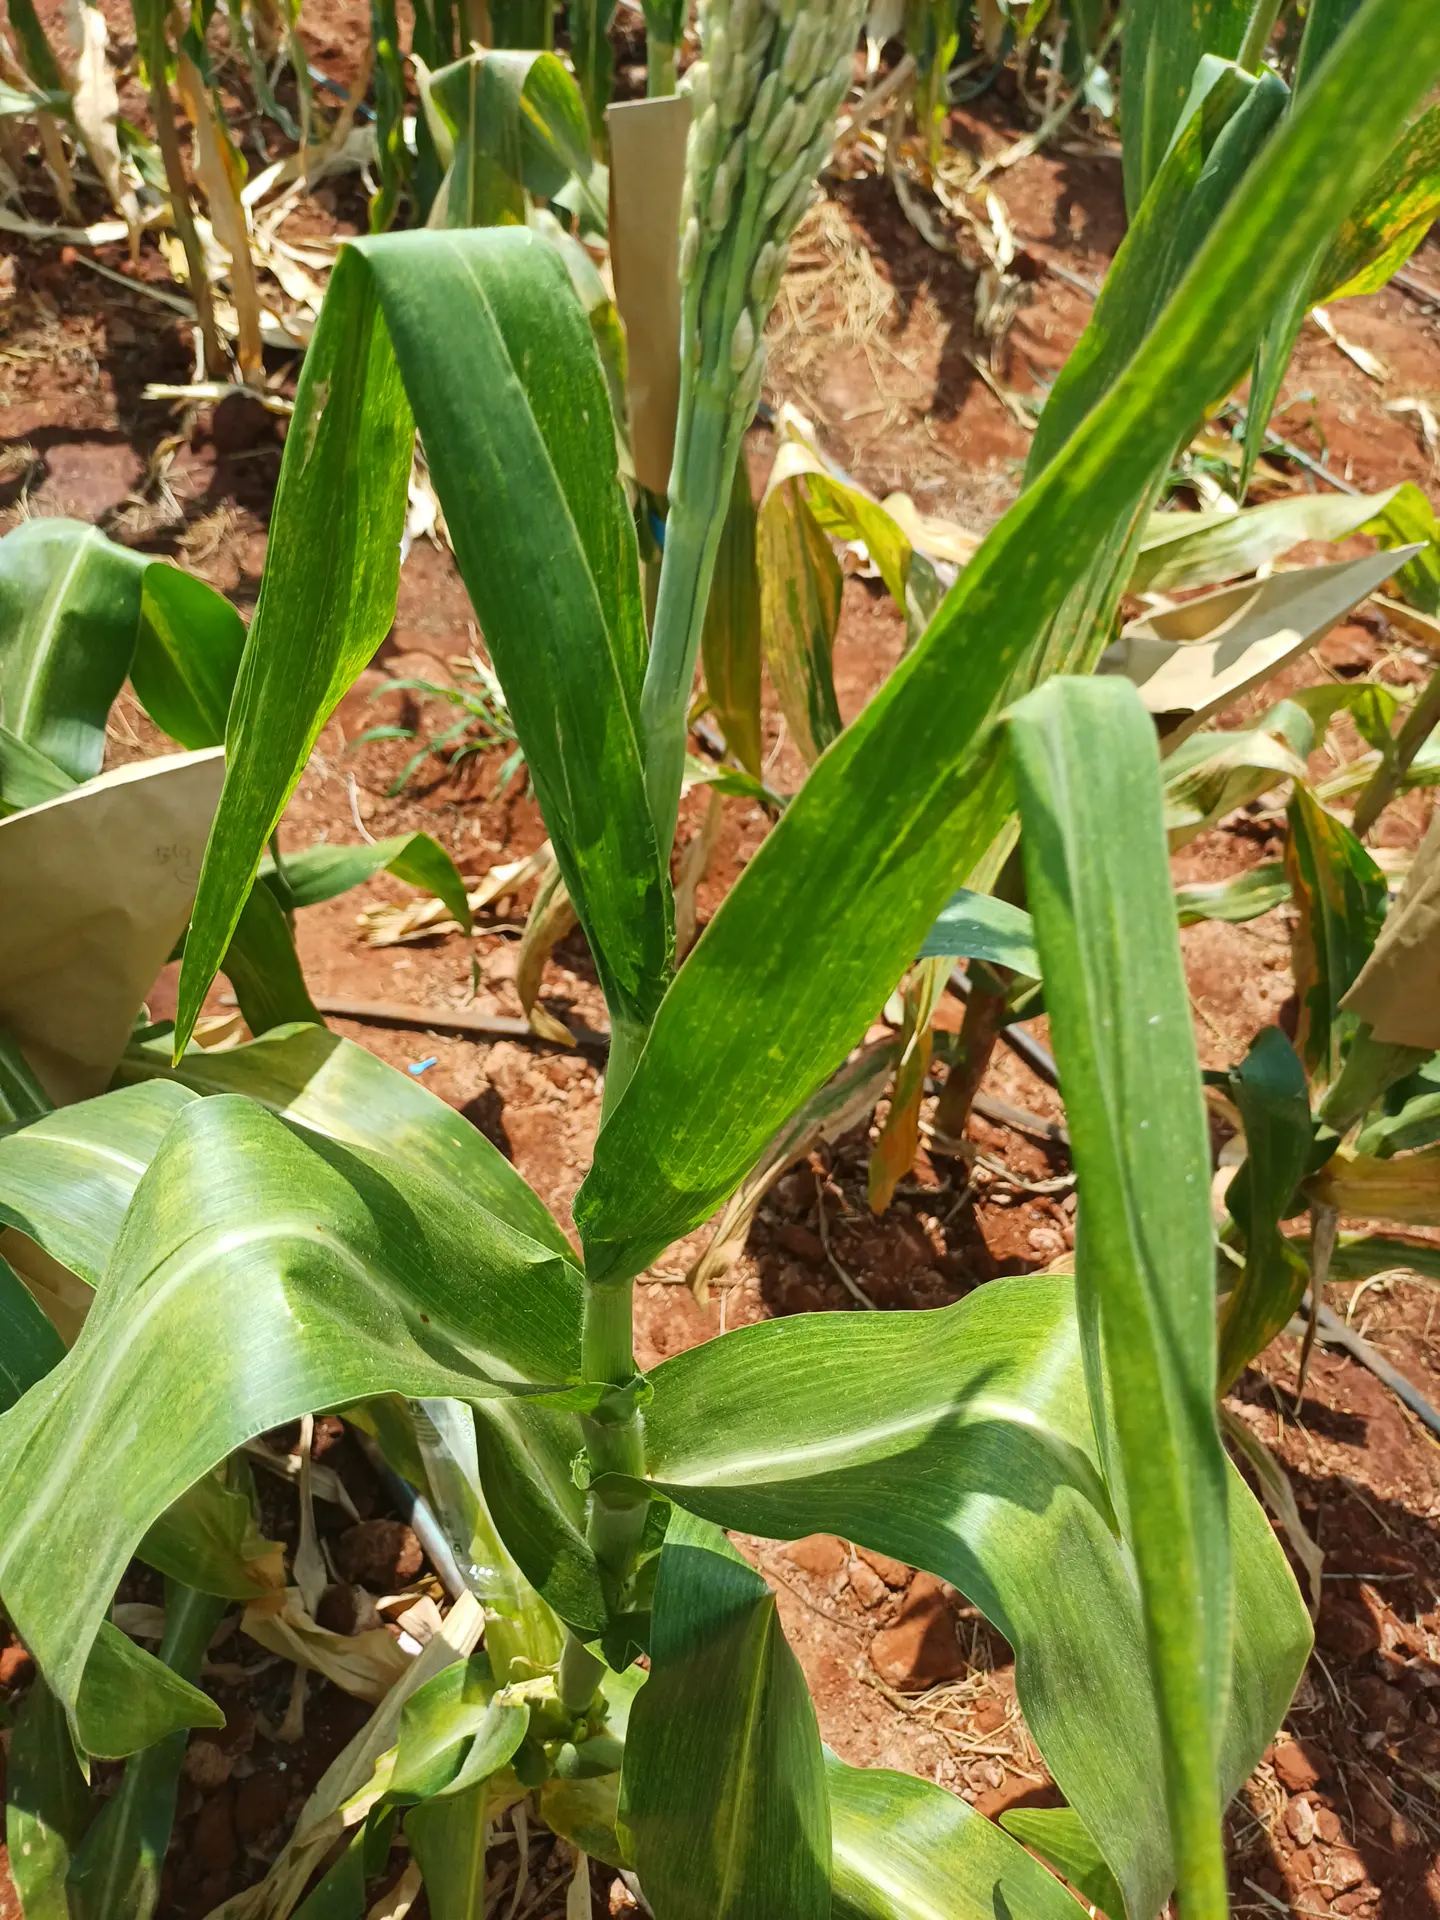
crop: maize
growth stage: flowering
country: Kenya
